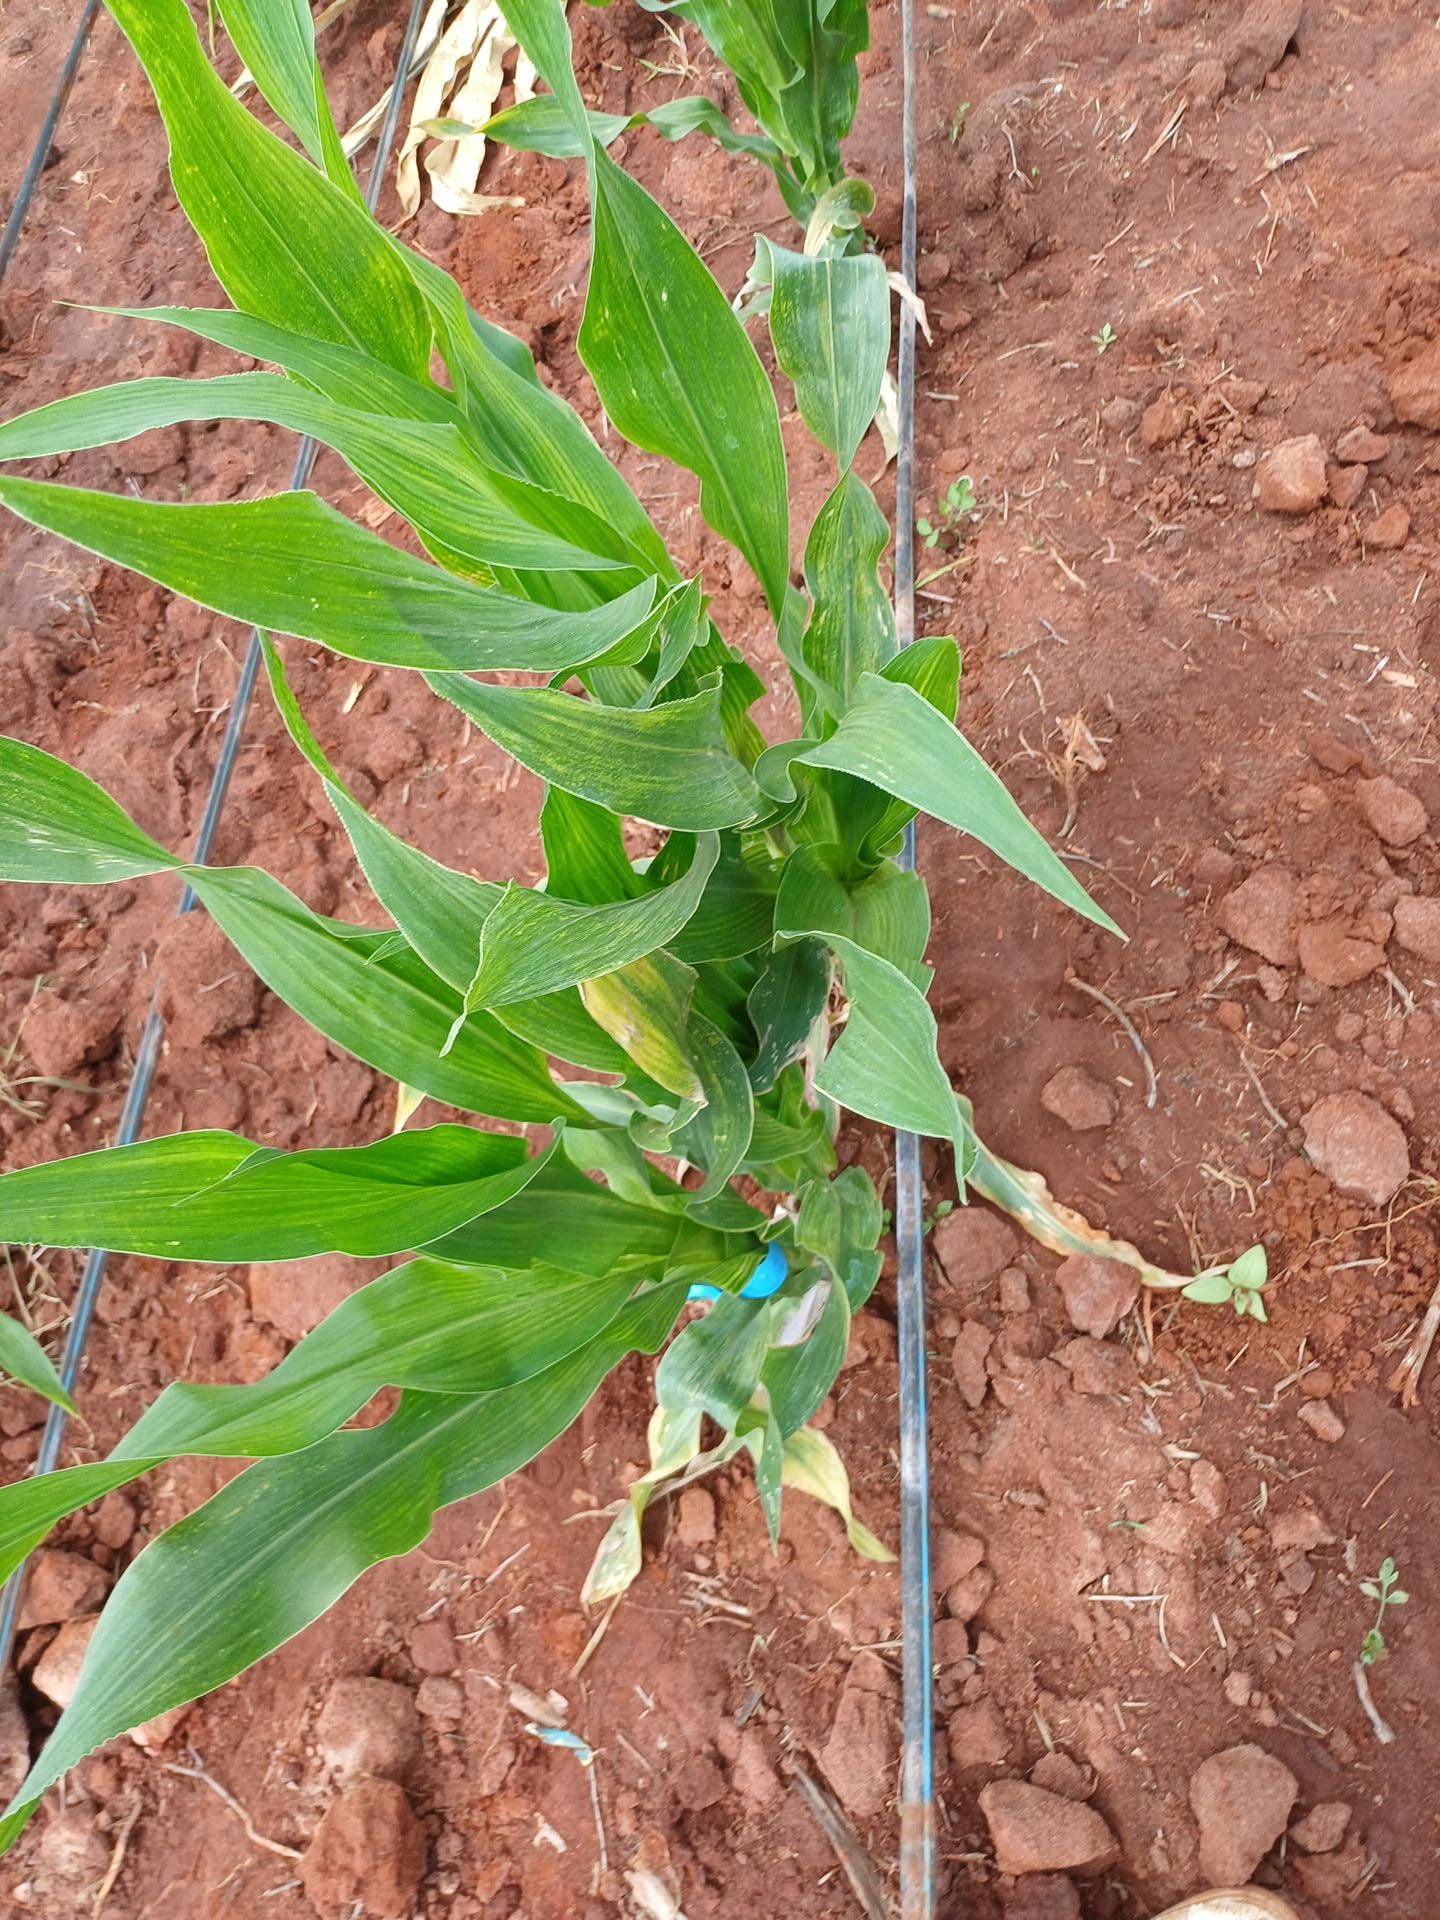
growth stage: vegetative
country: Kenya
